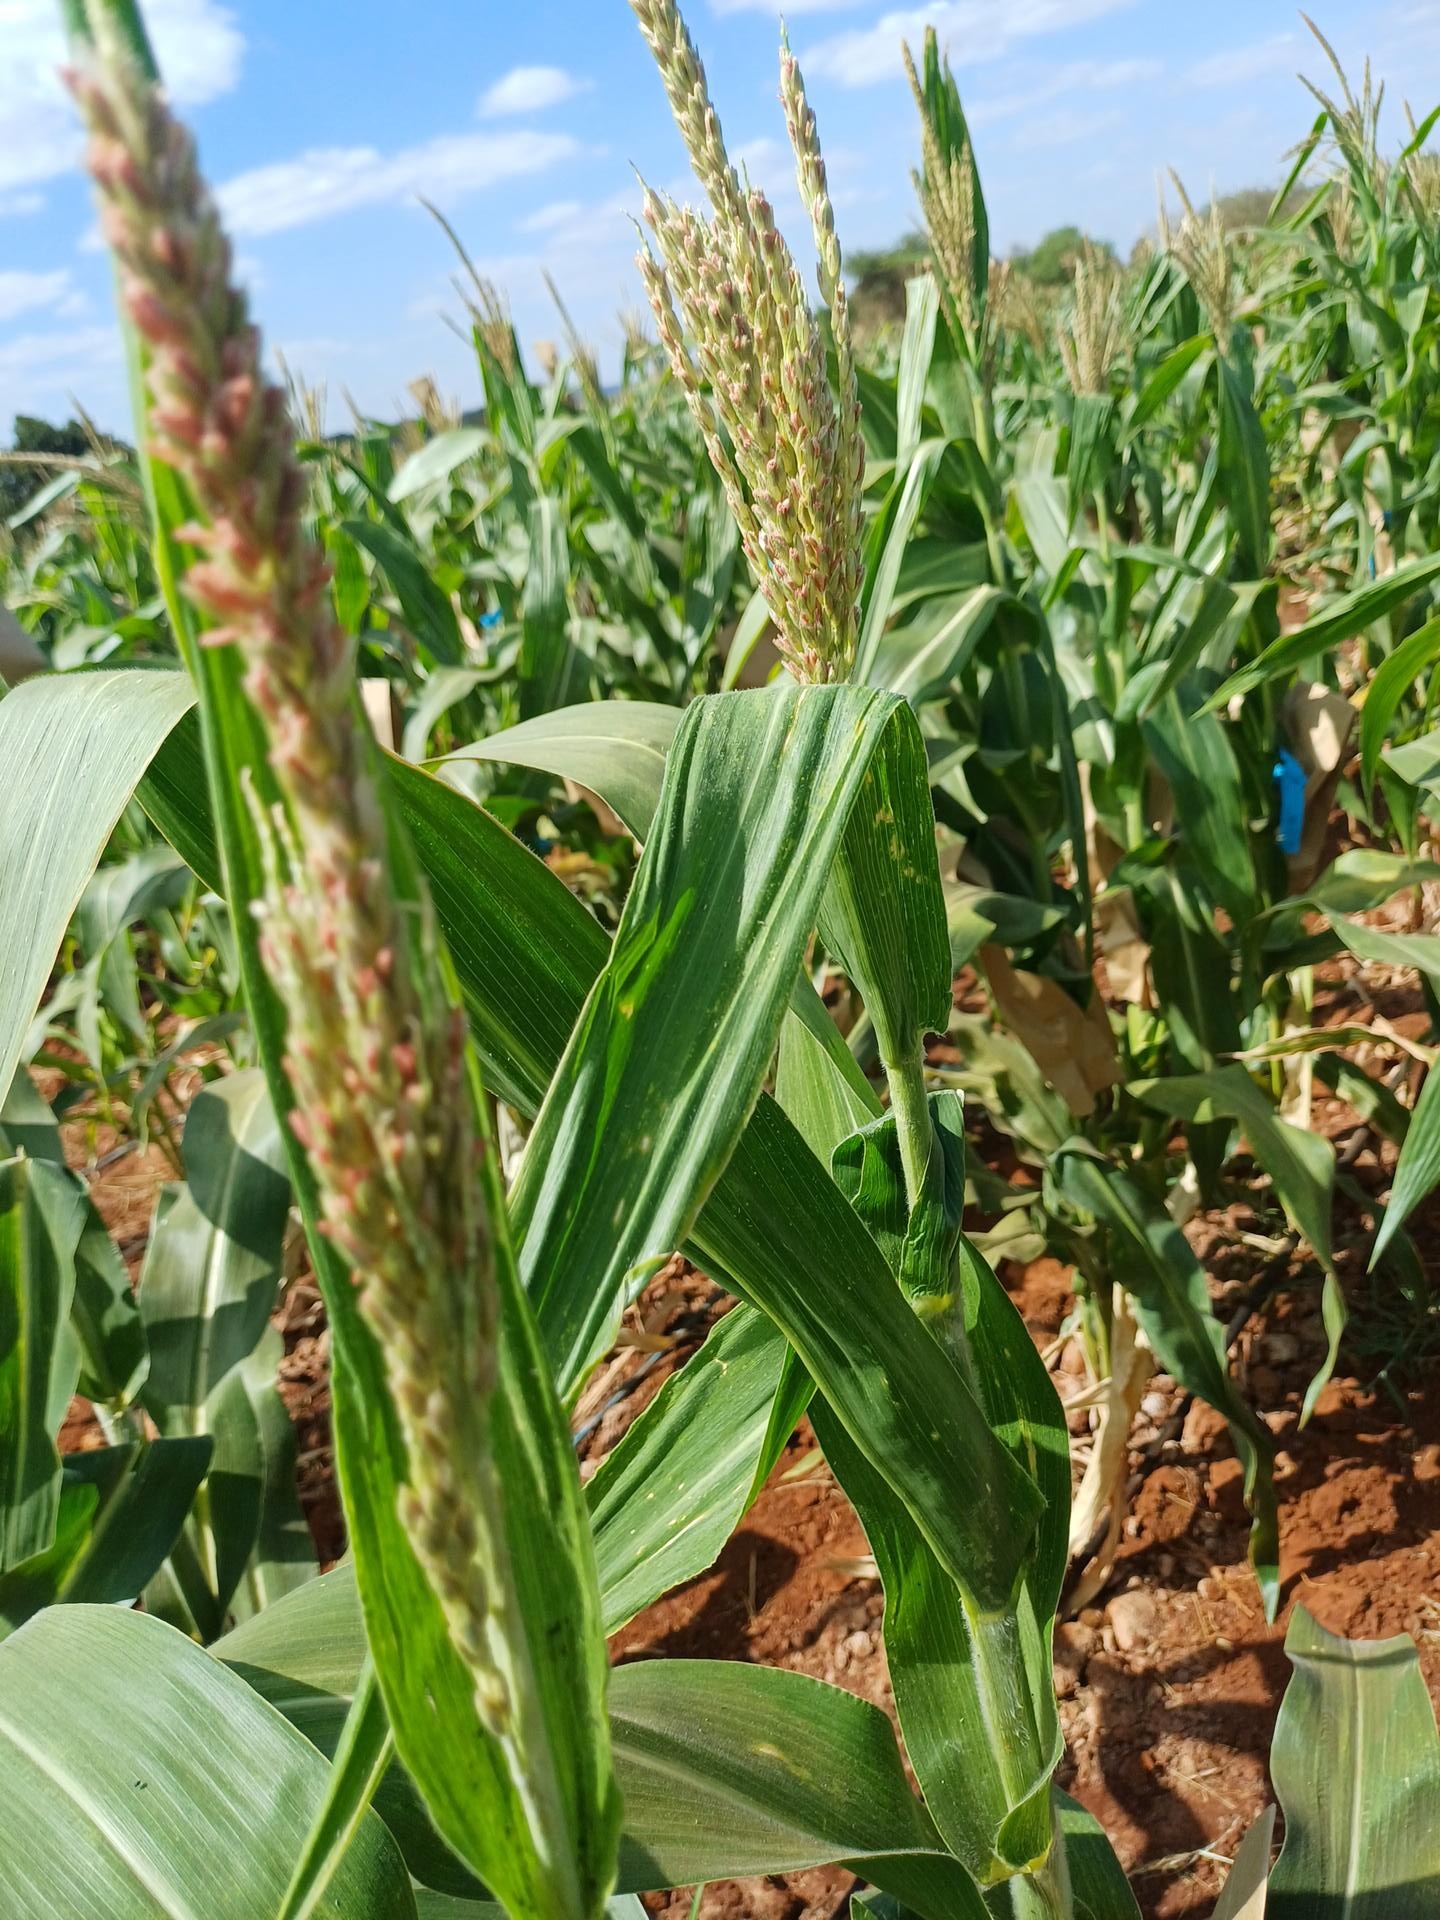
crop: maize
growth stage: flowering
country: Kenya
